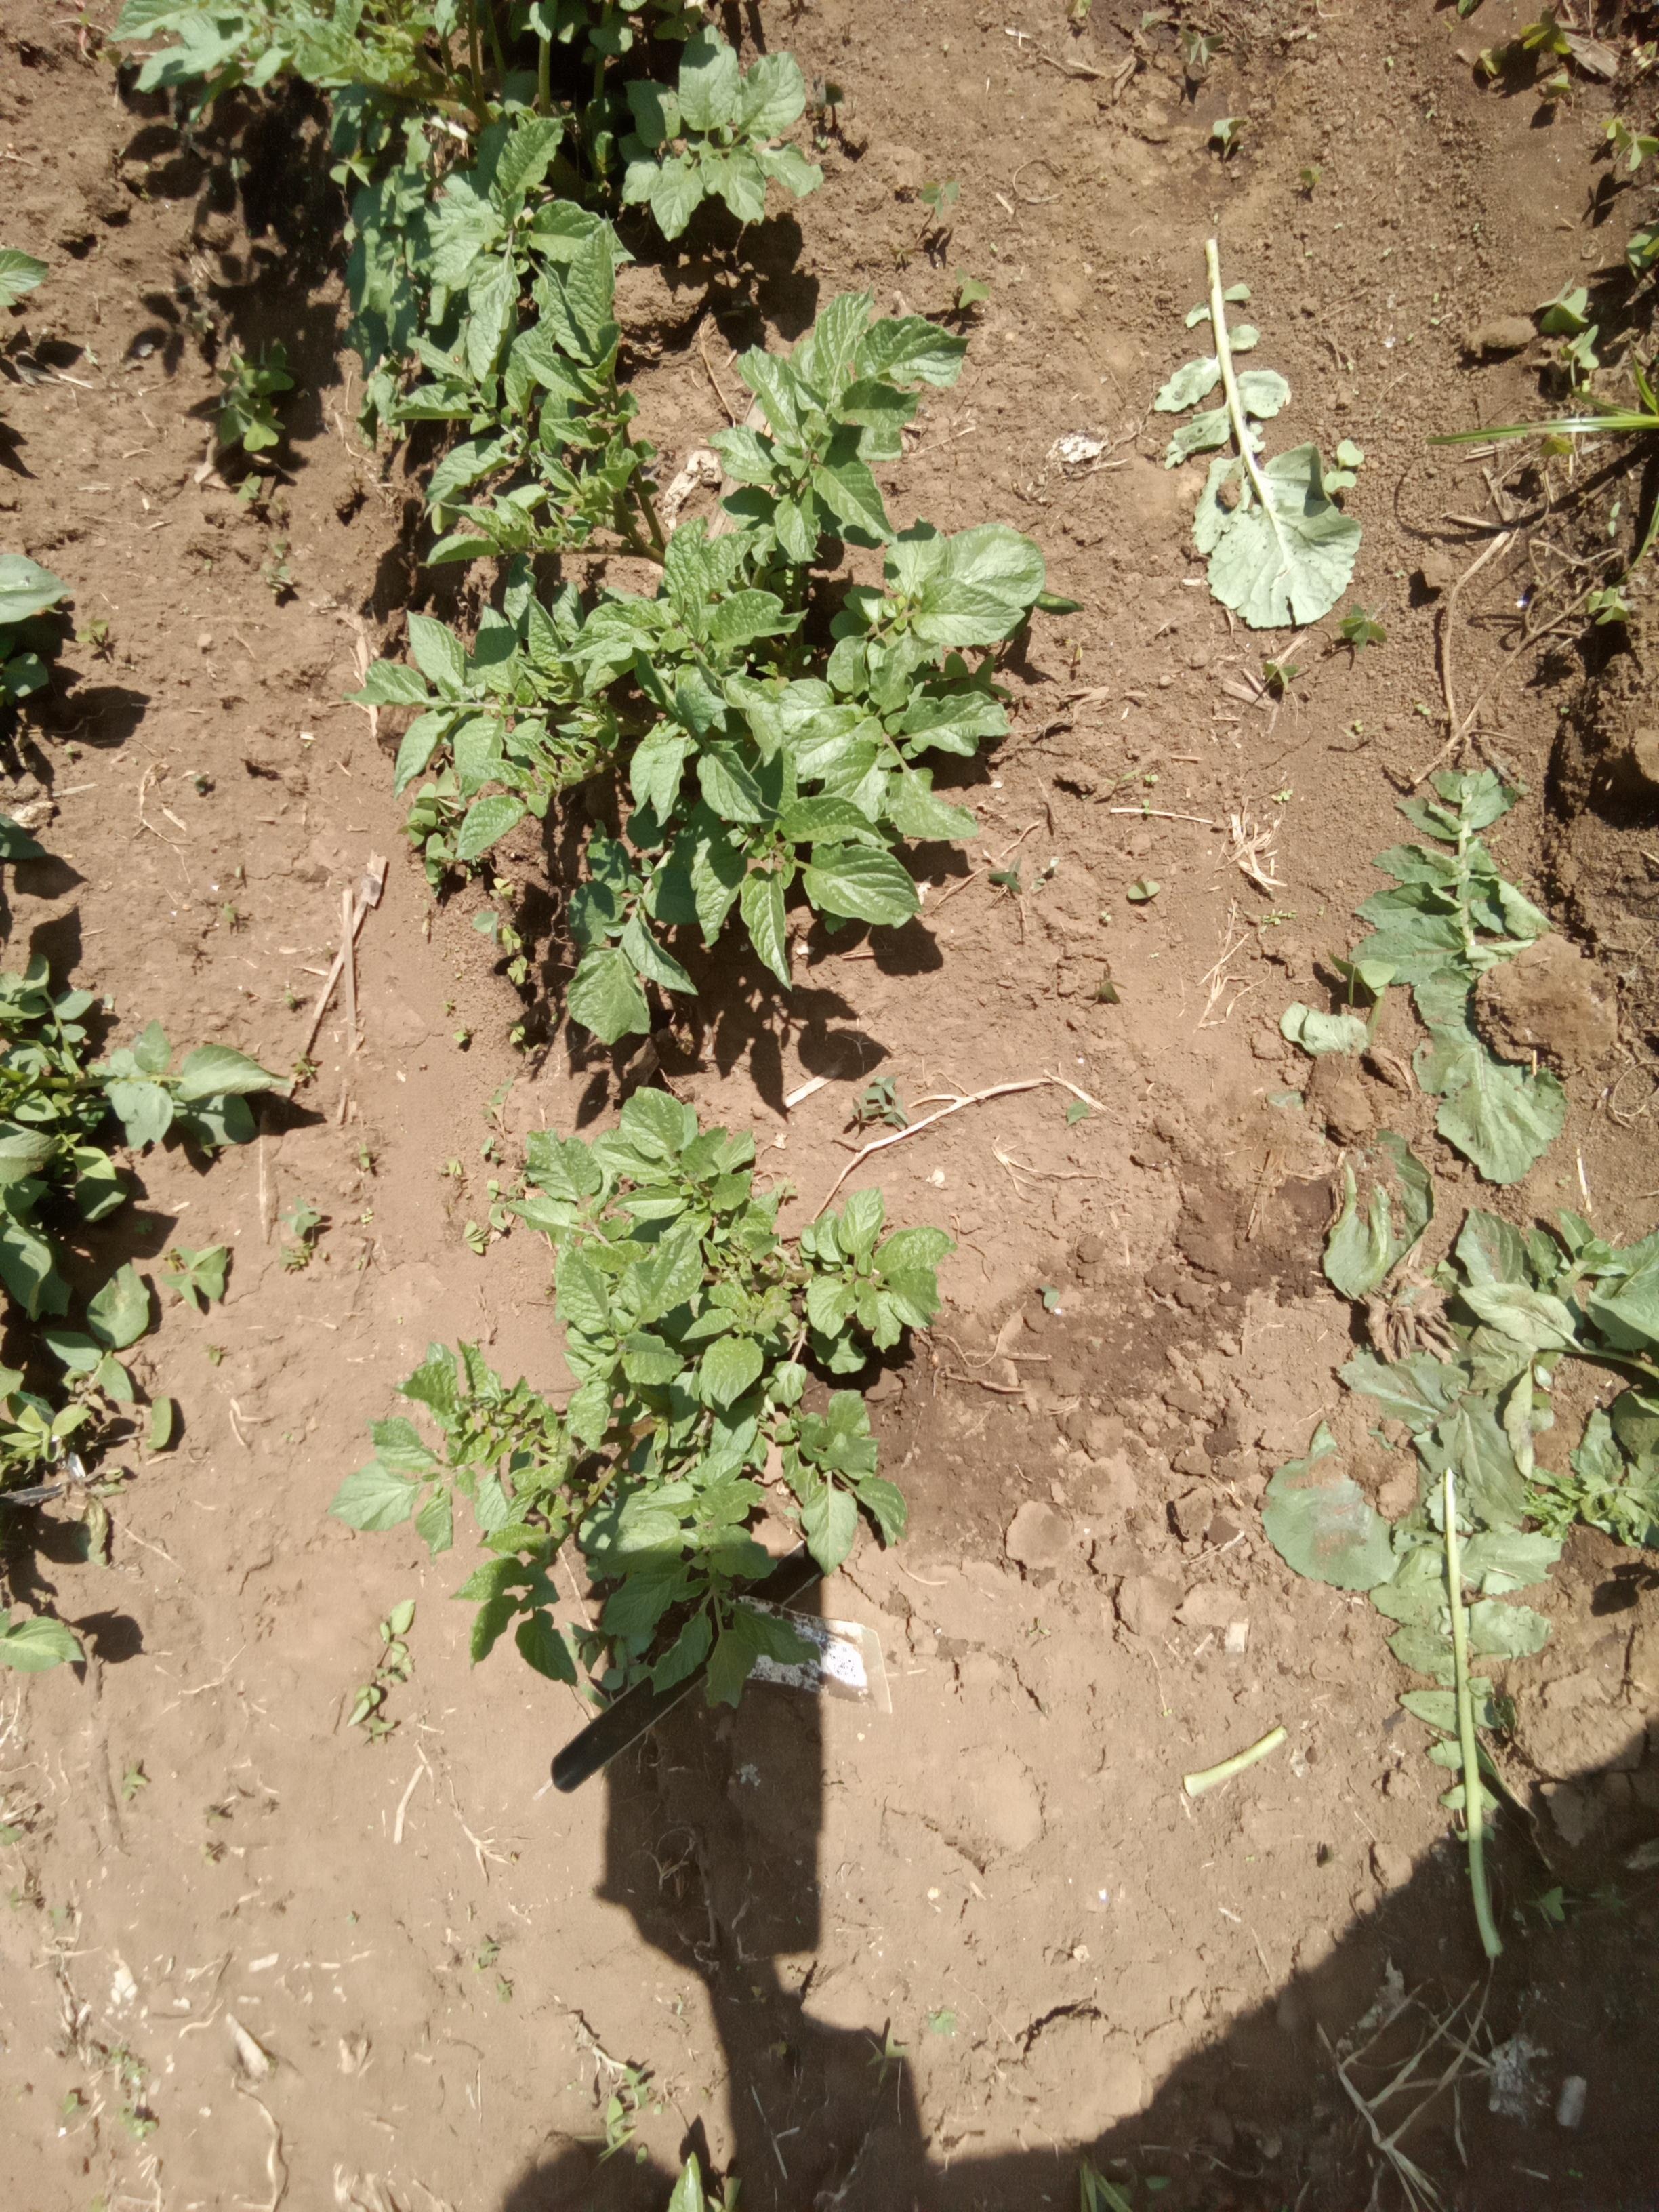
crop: potato
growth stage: vegetative
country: Kenya
